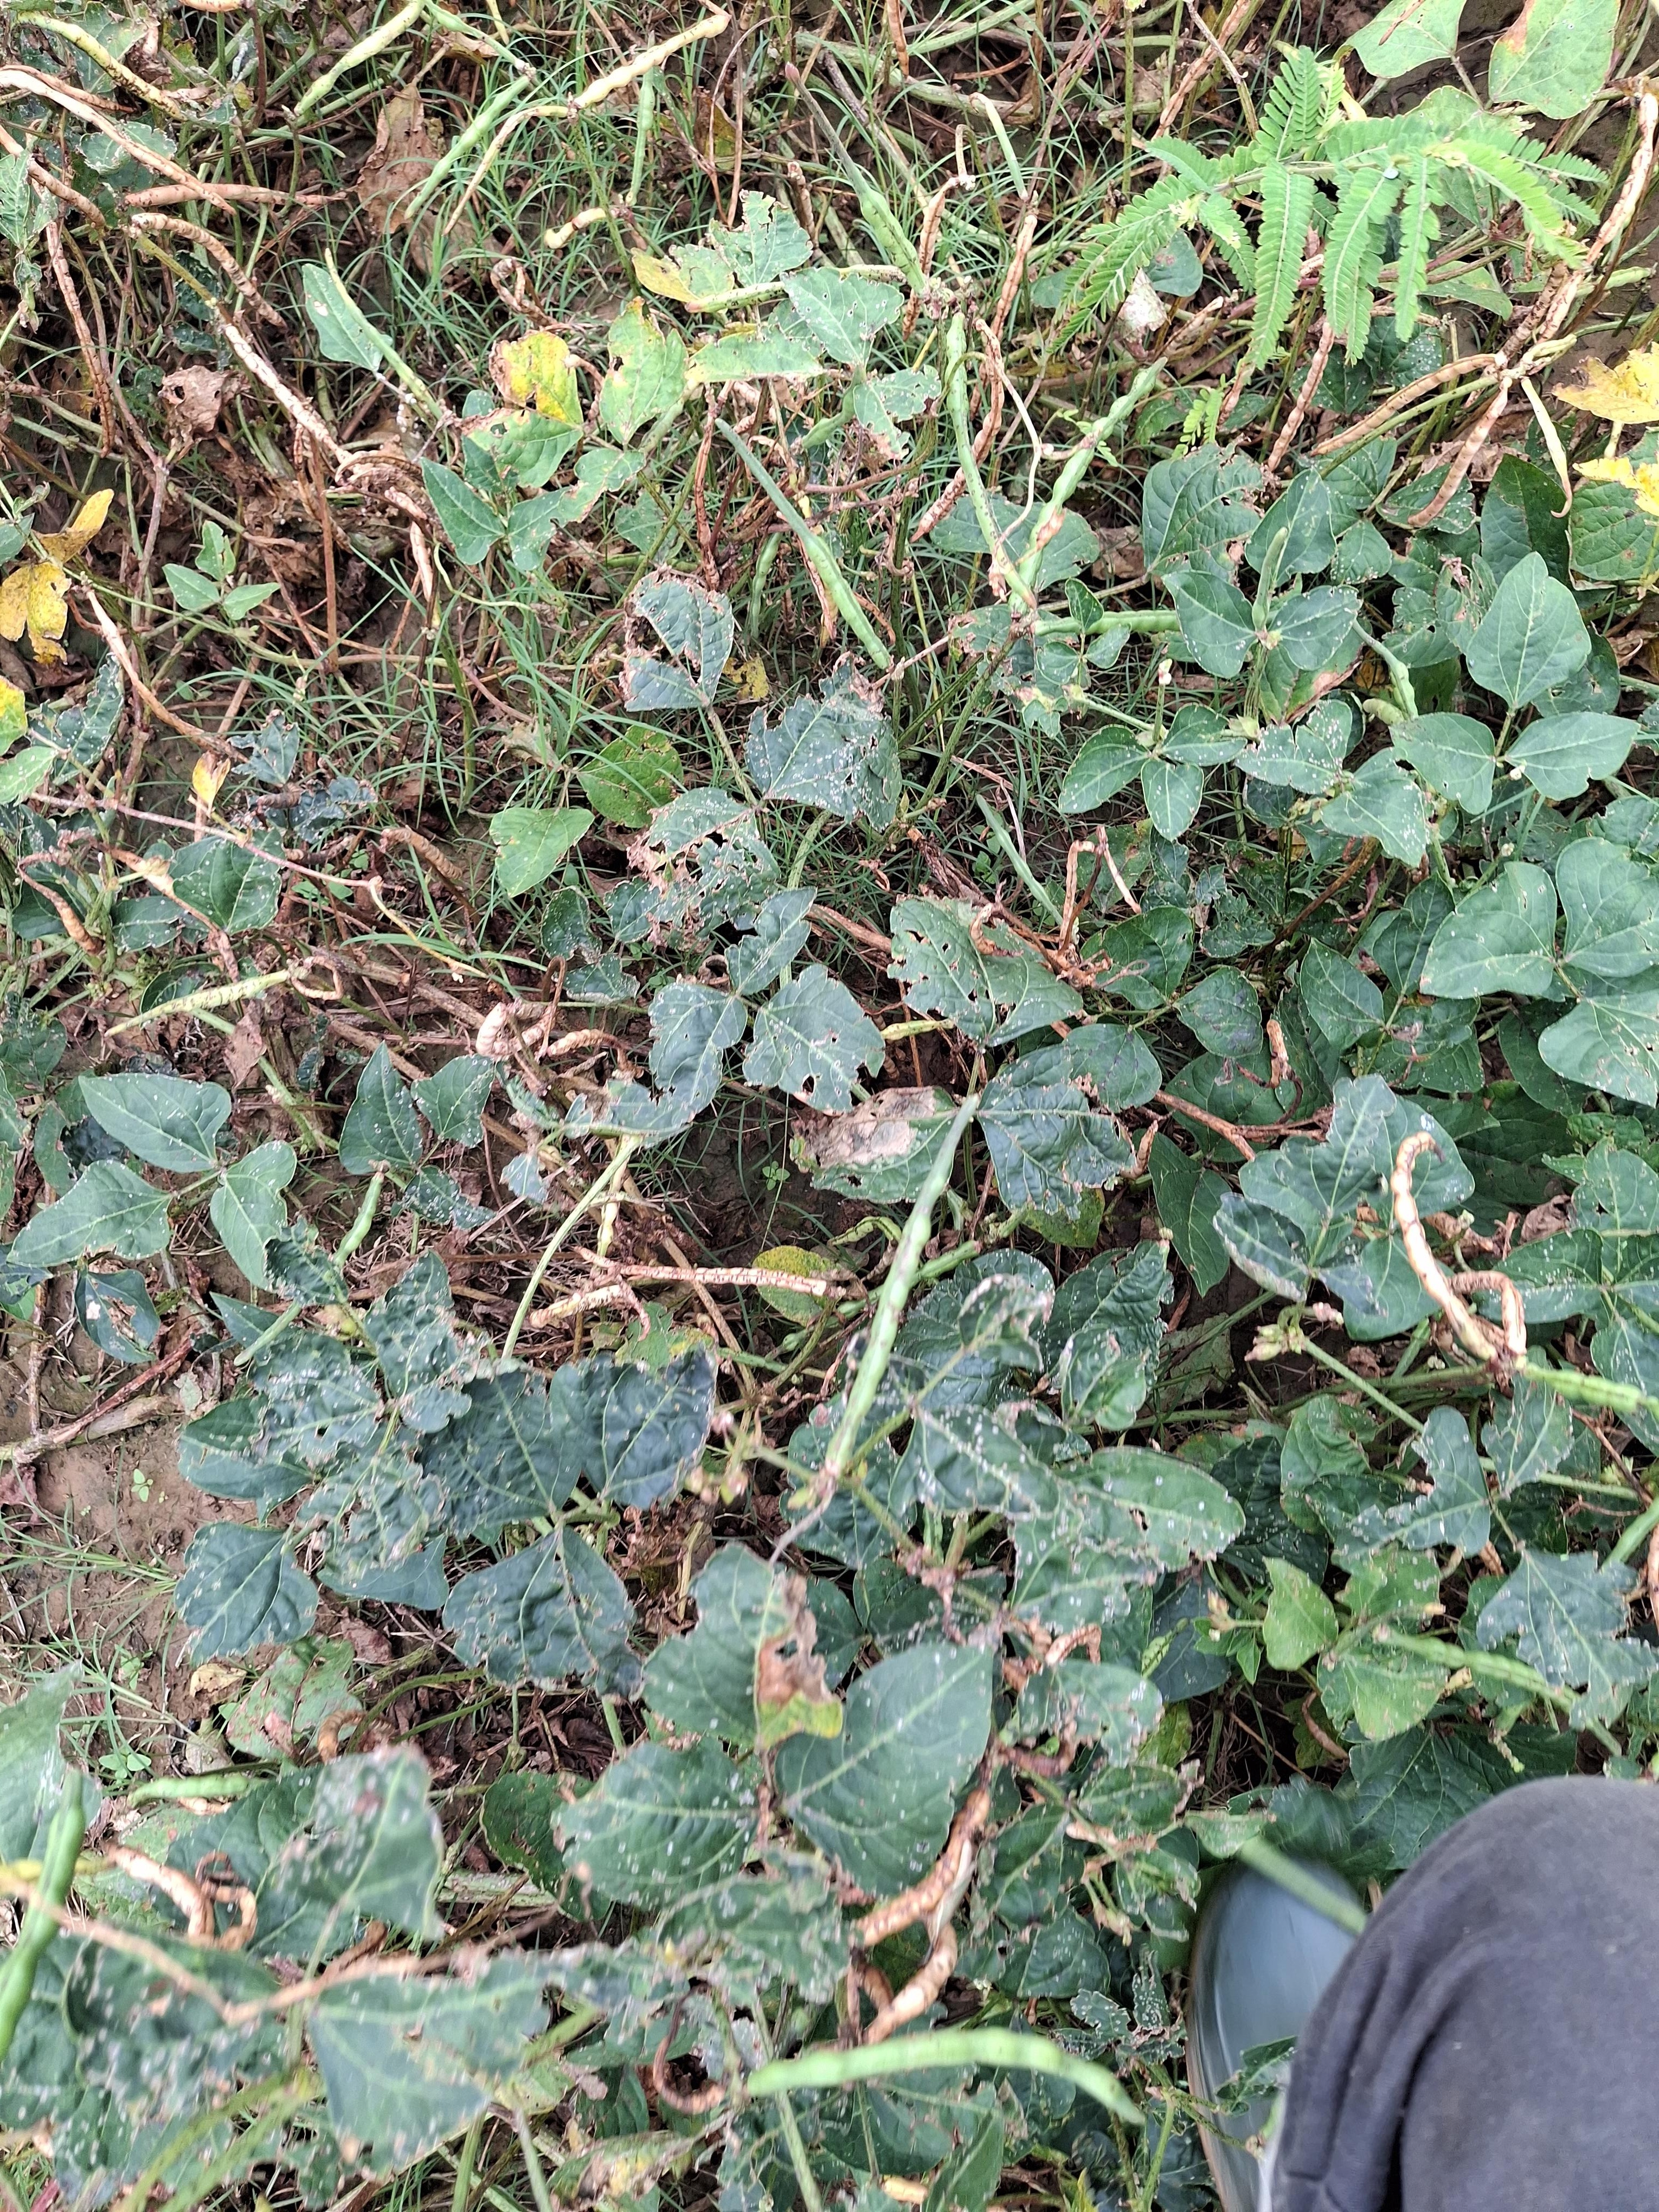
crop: cowpea
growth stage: maturity
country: Nigeria
